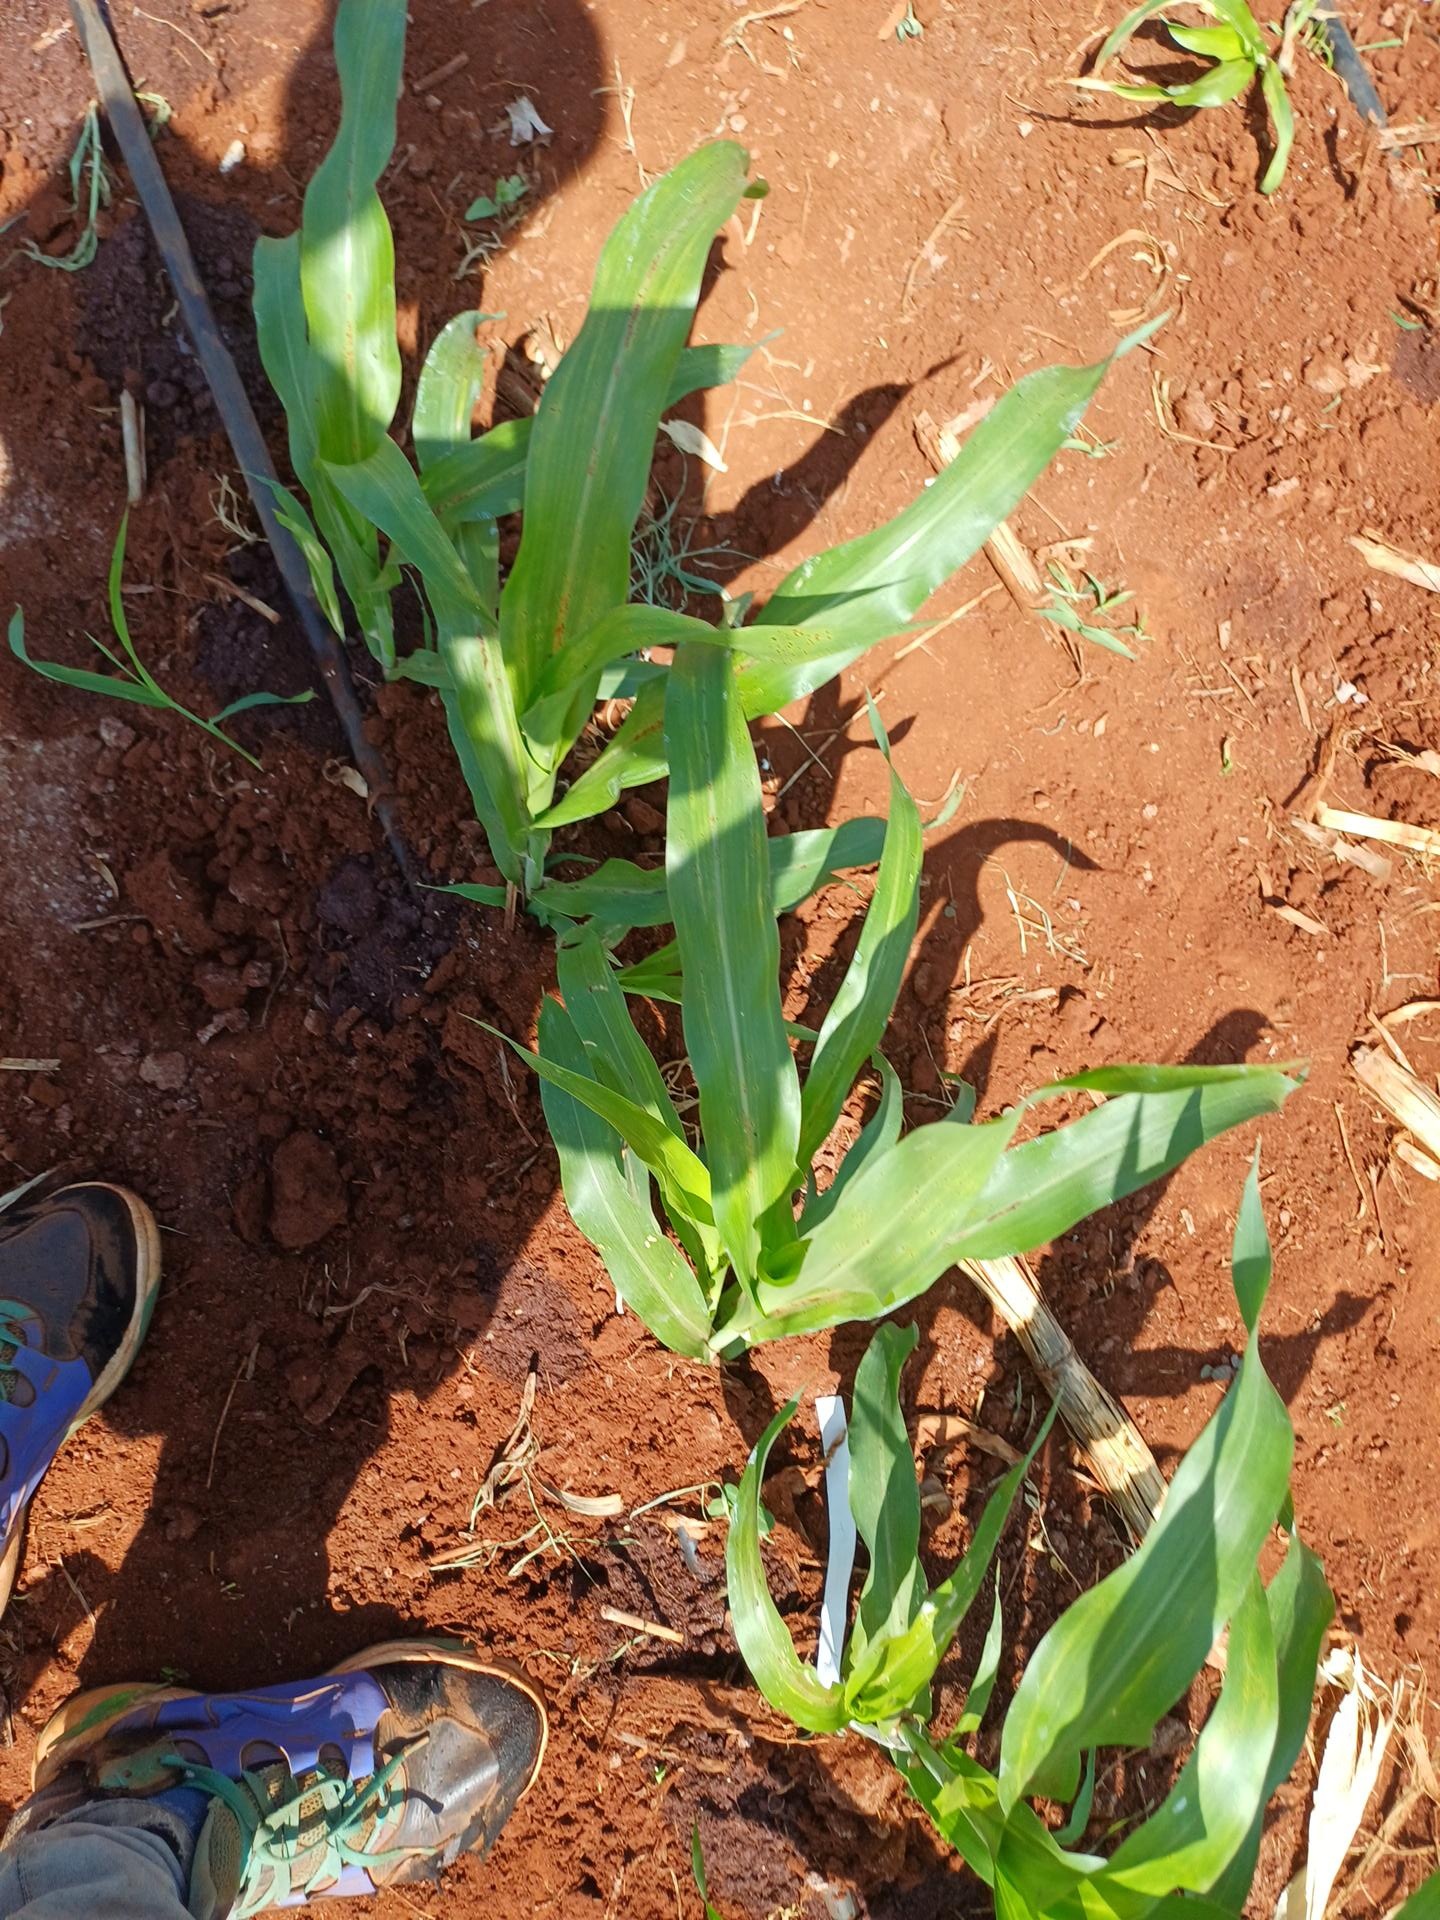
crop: sorghum
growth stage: vegetative
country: Kenya
